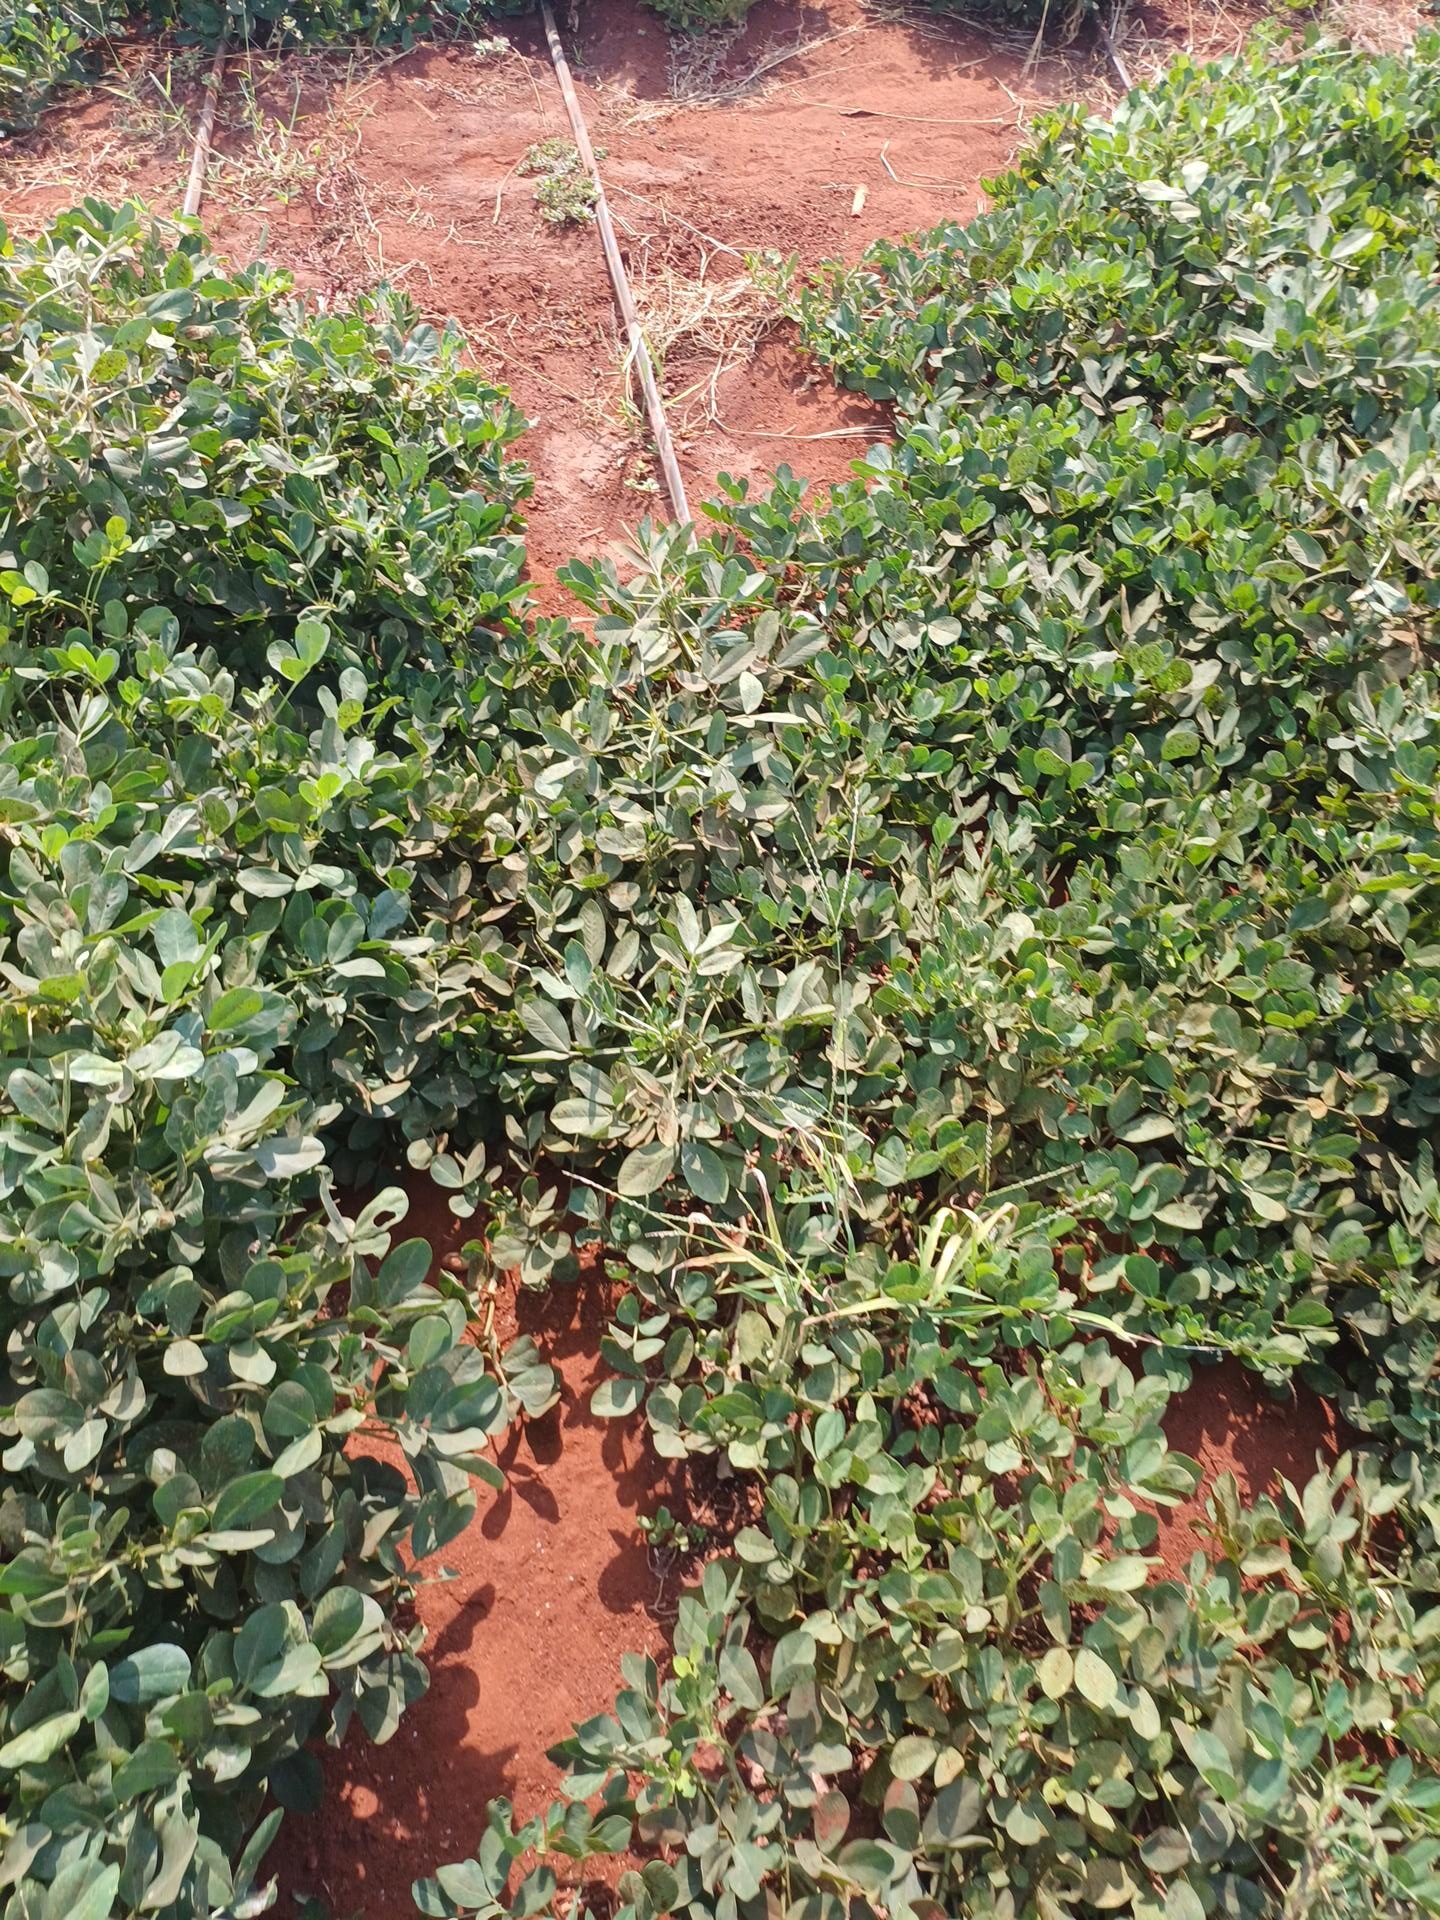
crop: groundnut
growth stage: maturity
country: Kenya
